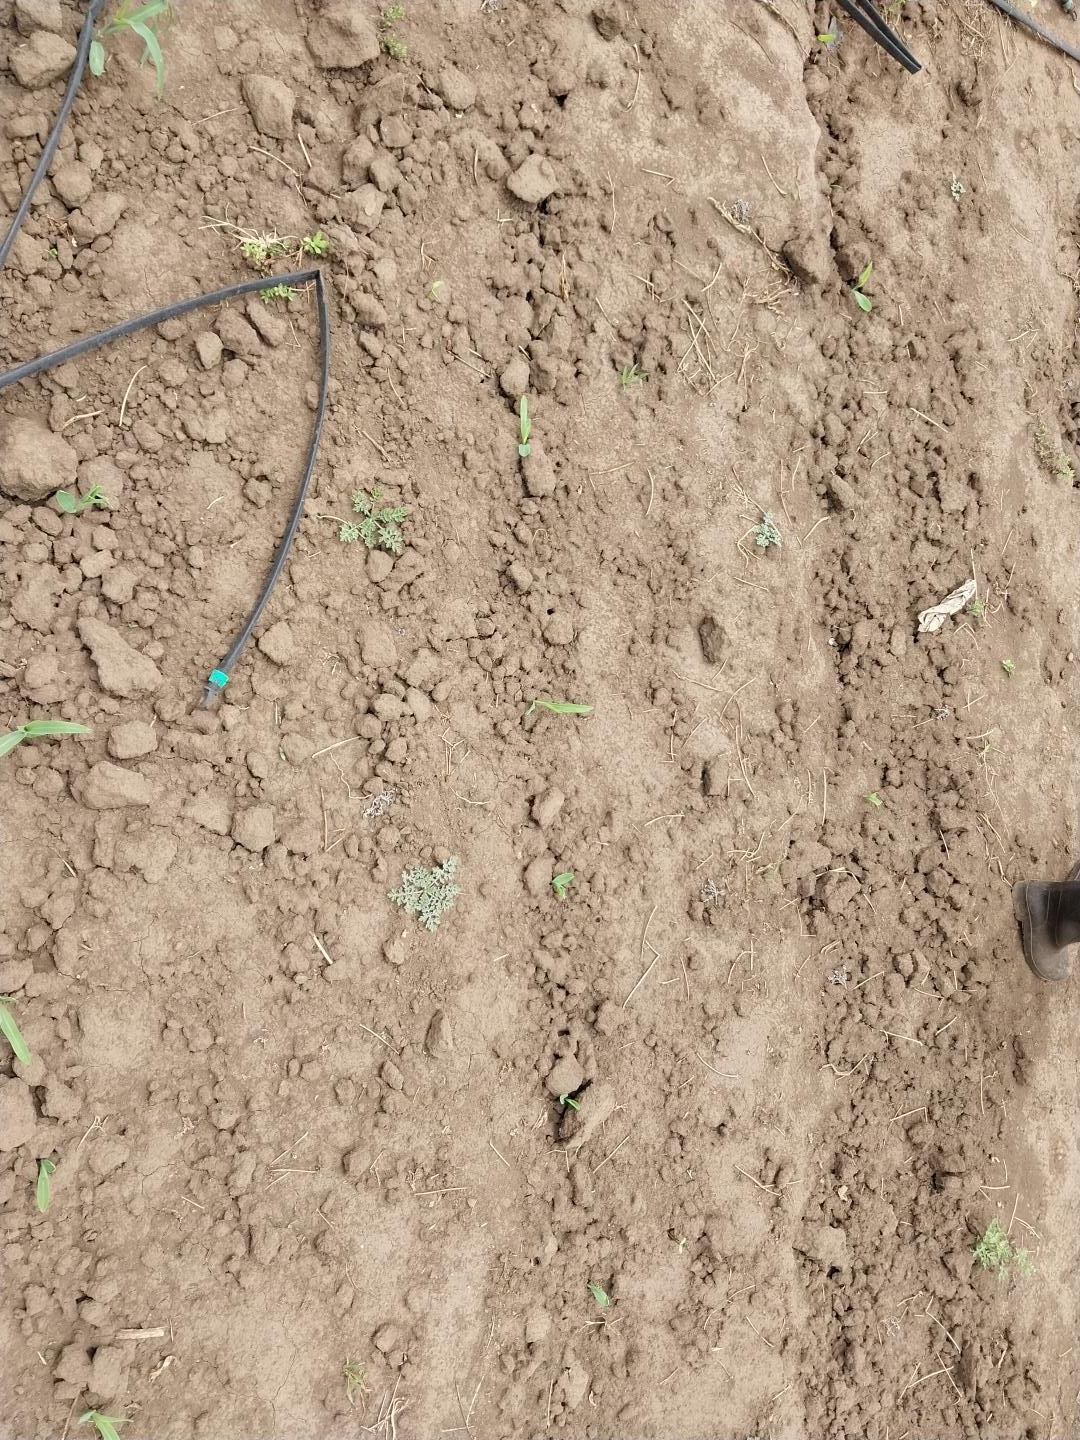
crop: maize
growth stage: emergence
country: Tanzania
